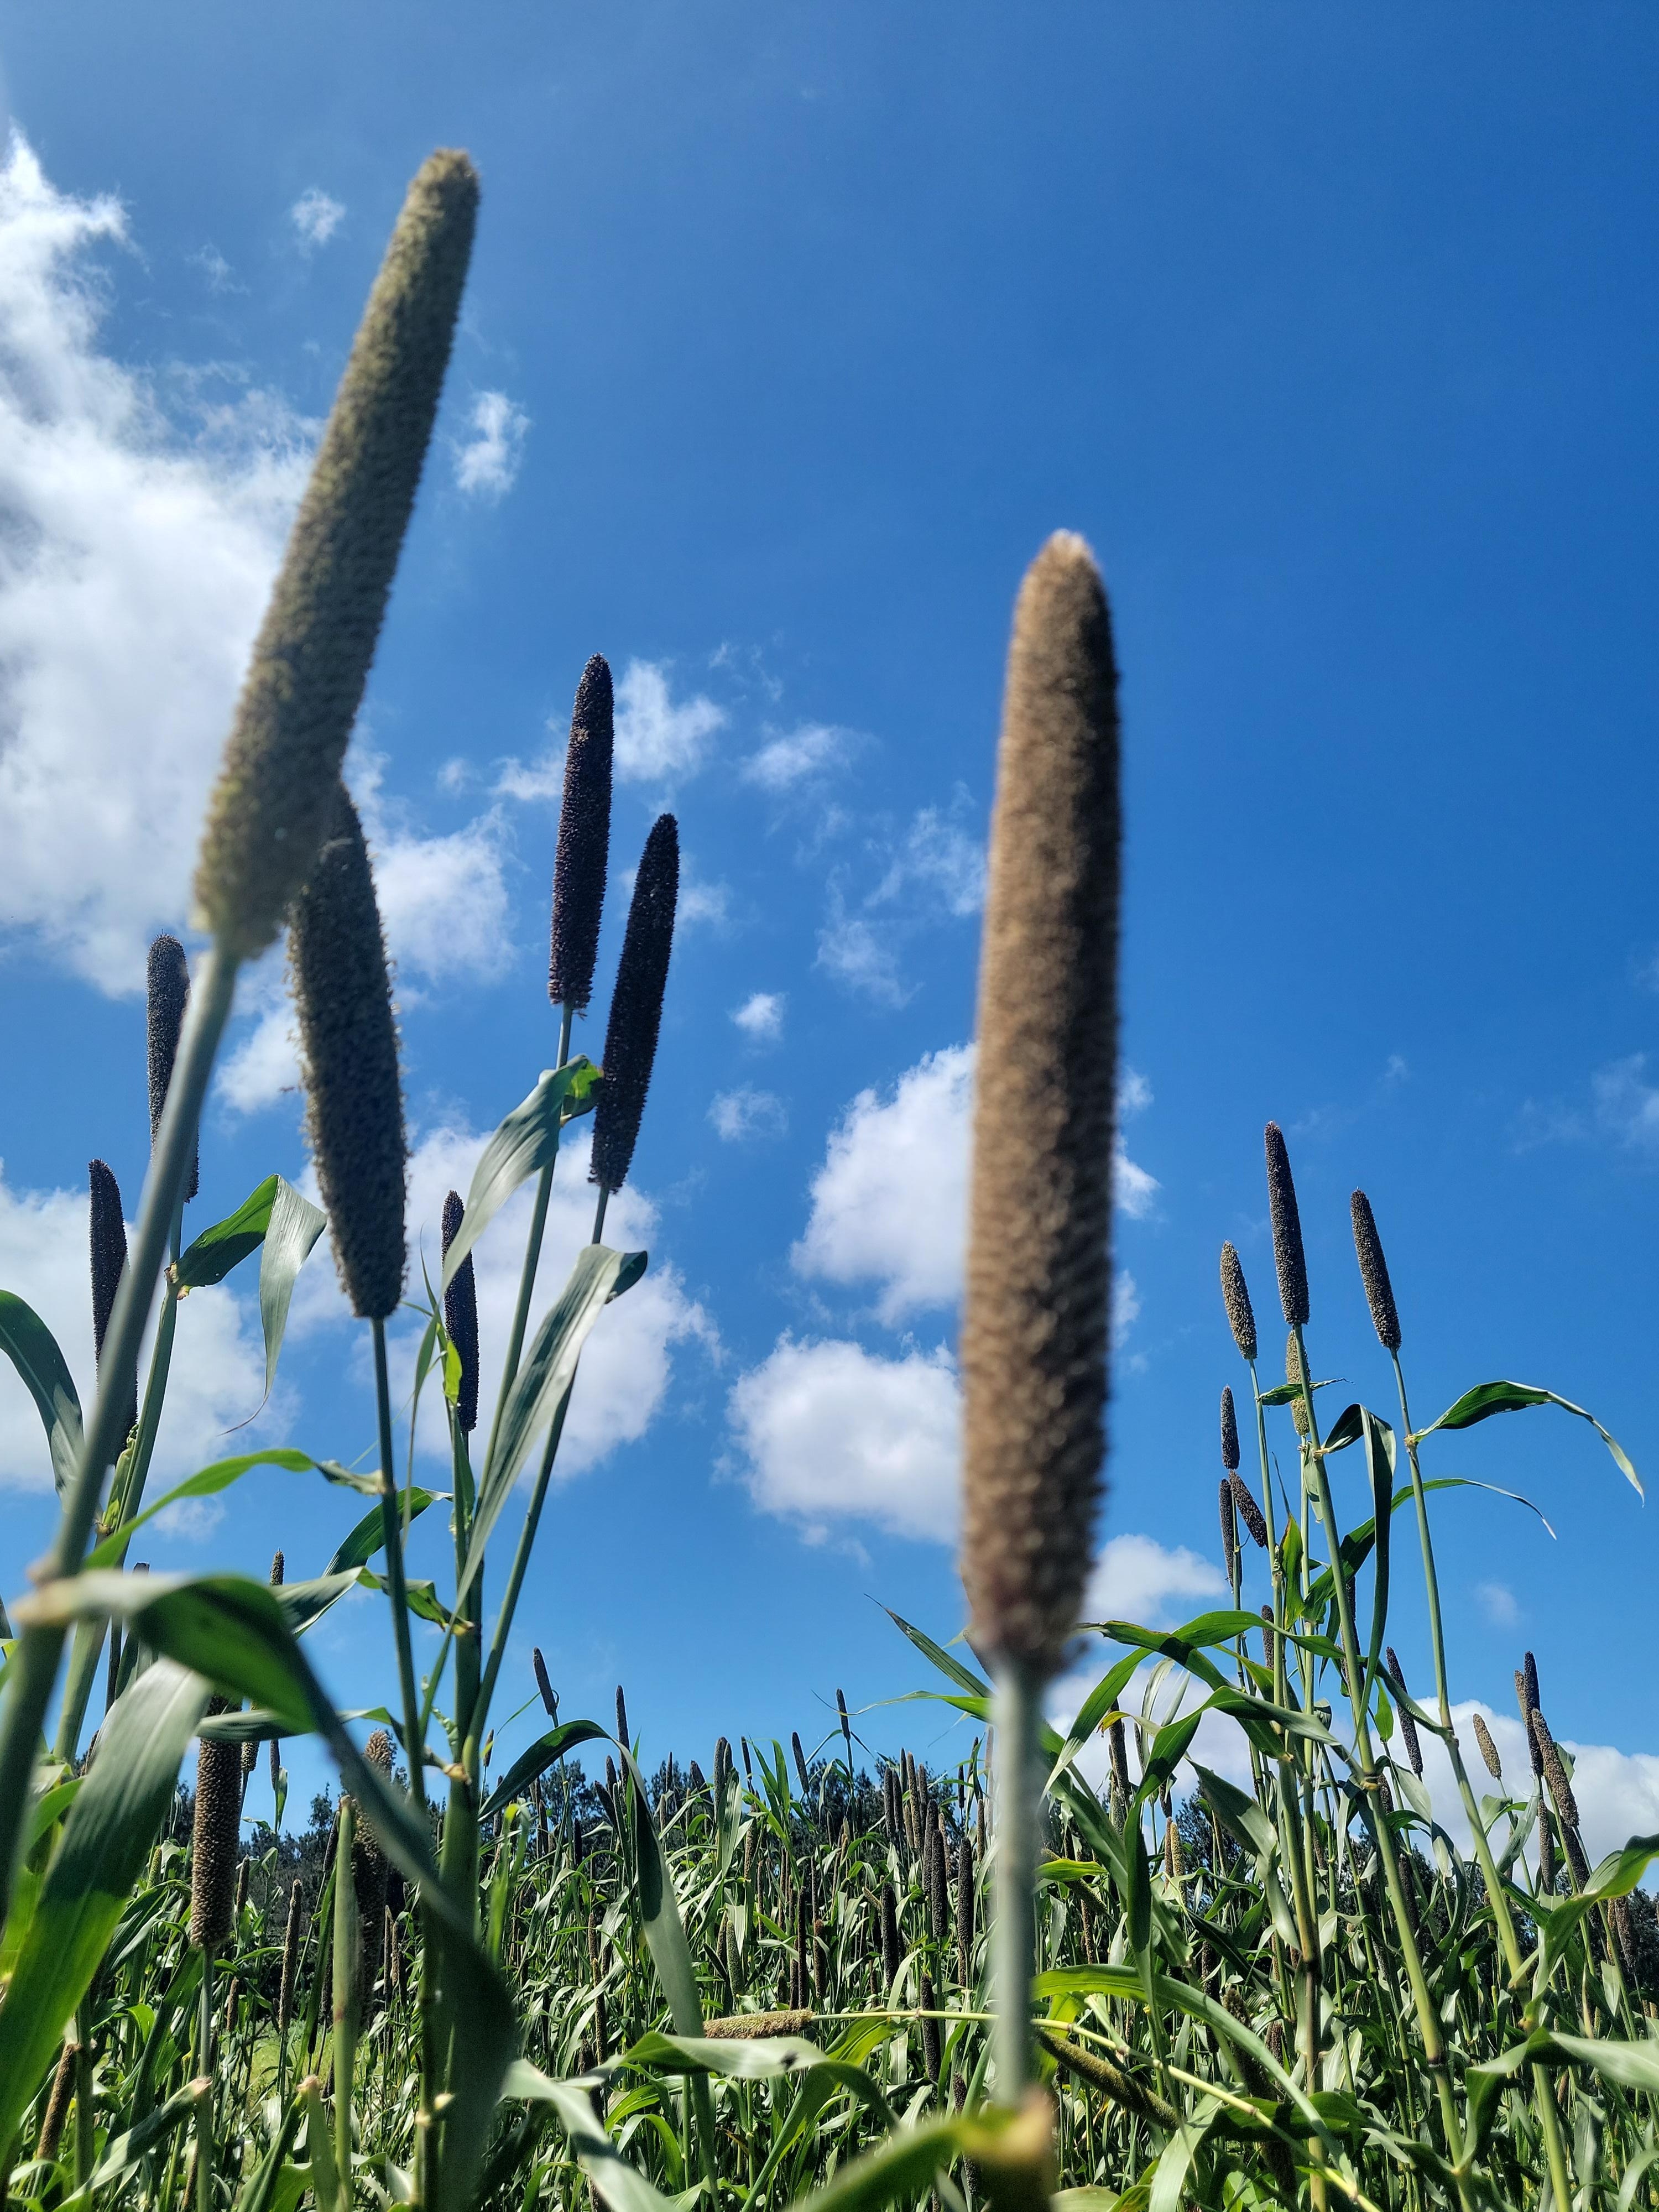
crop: pearl millet
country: Tanzania
